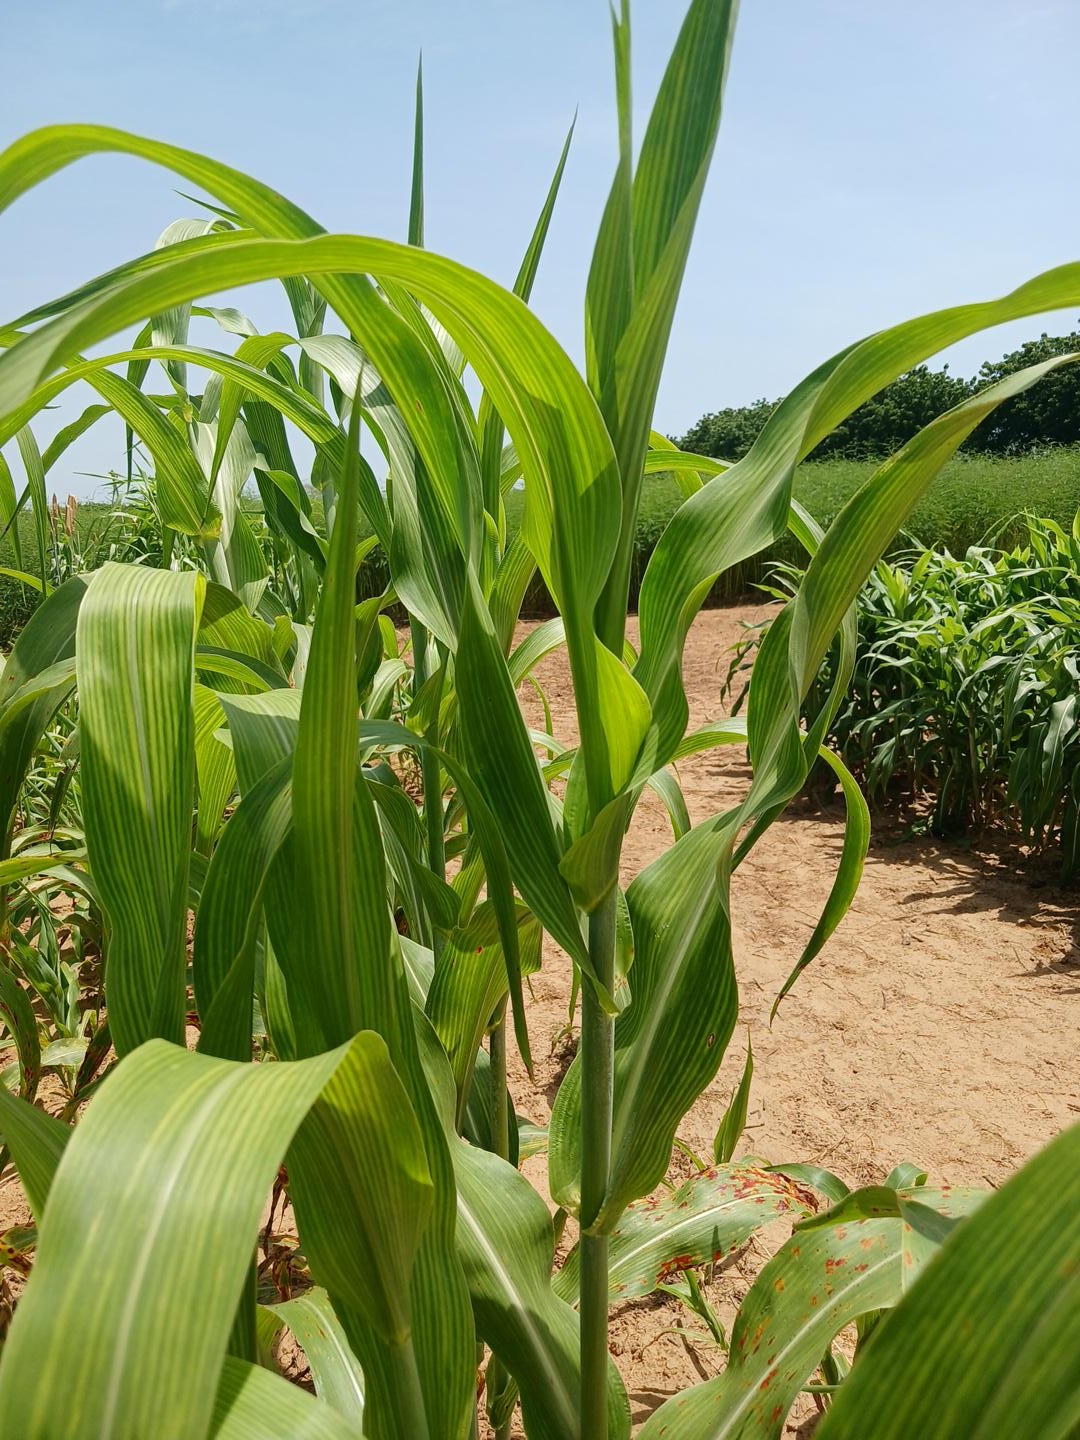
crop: sorghum
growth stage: vegetative
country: Senegal
